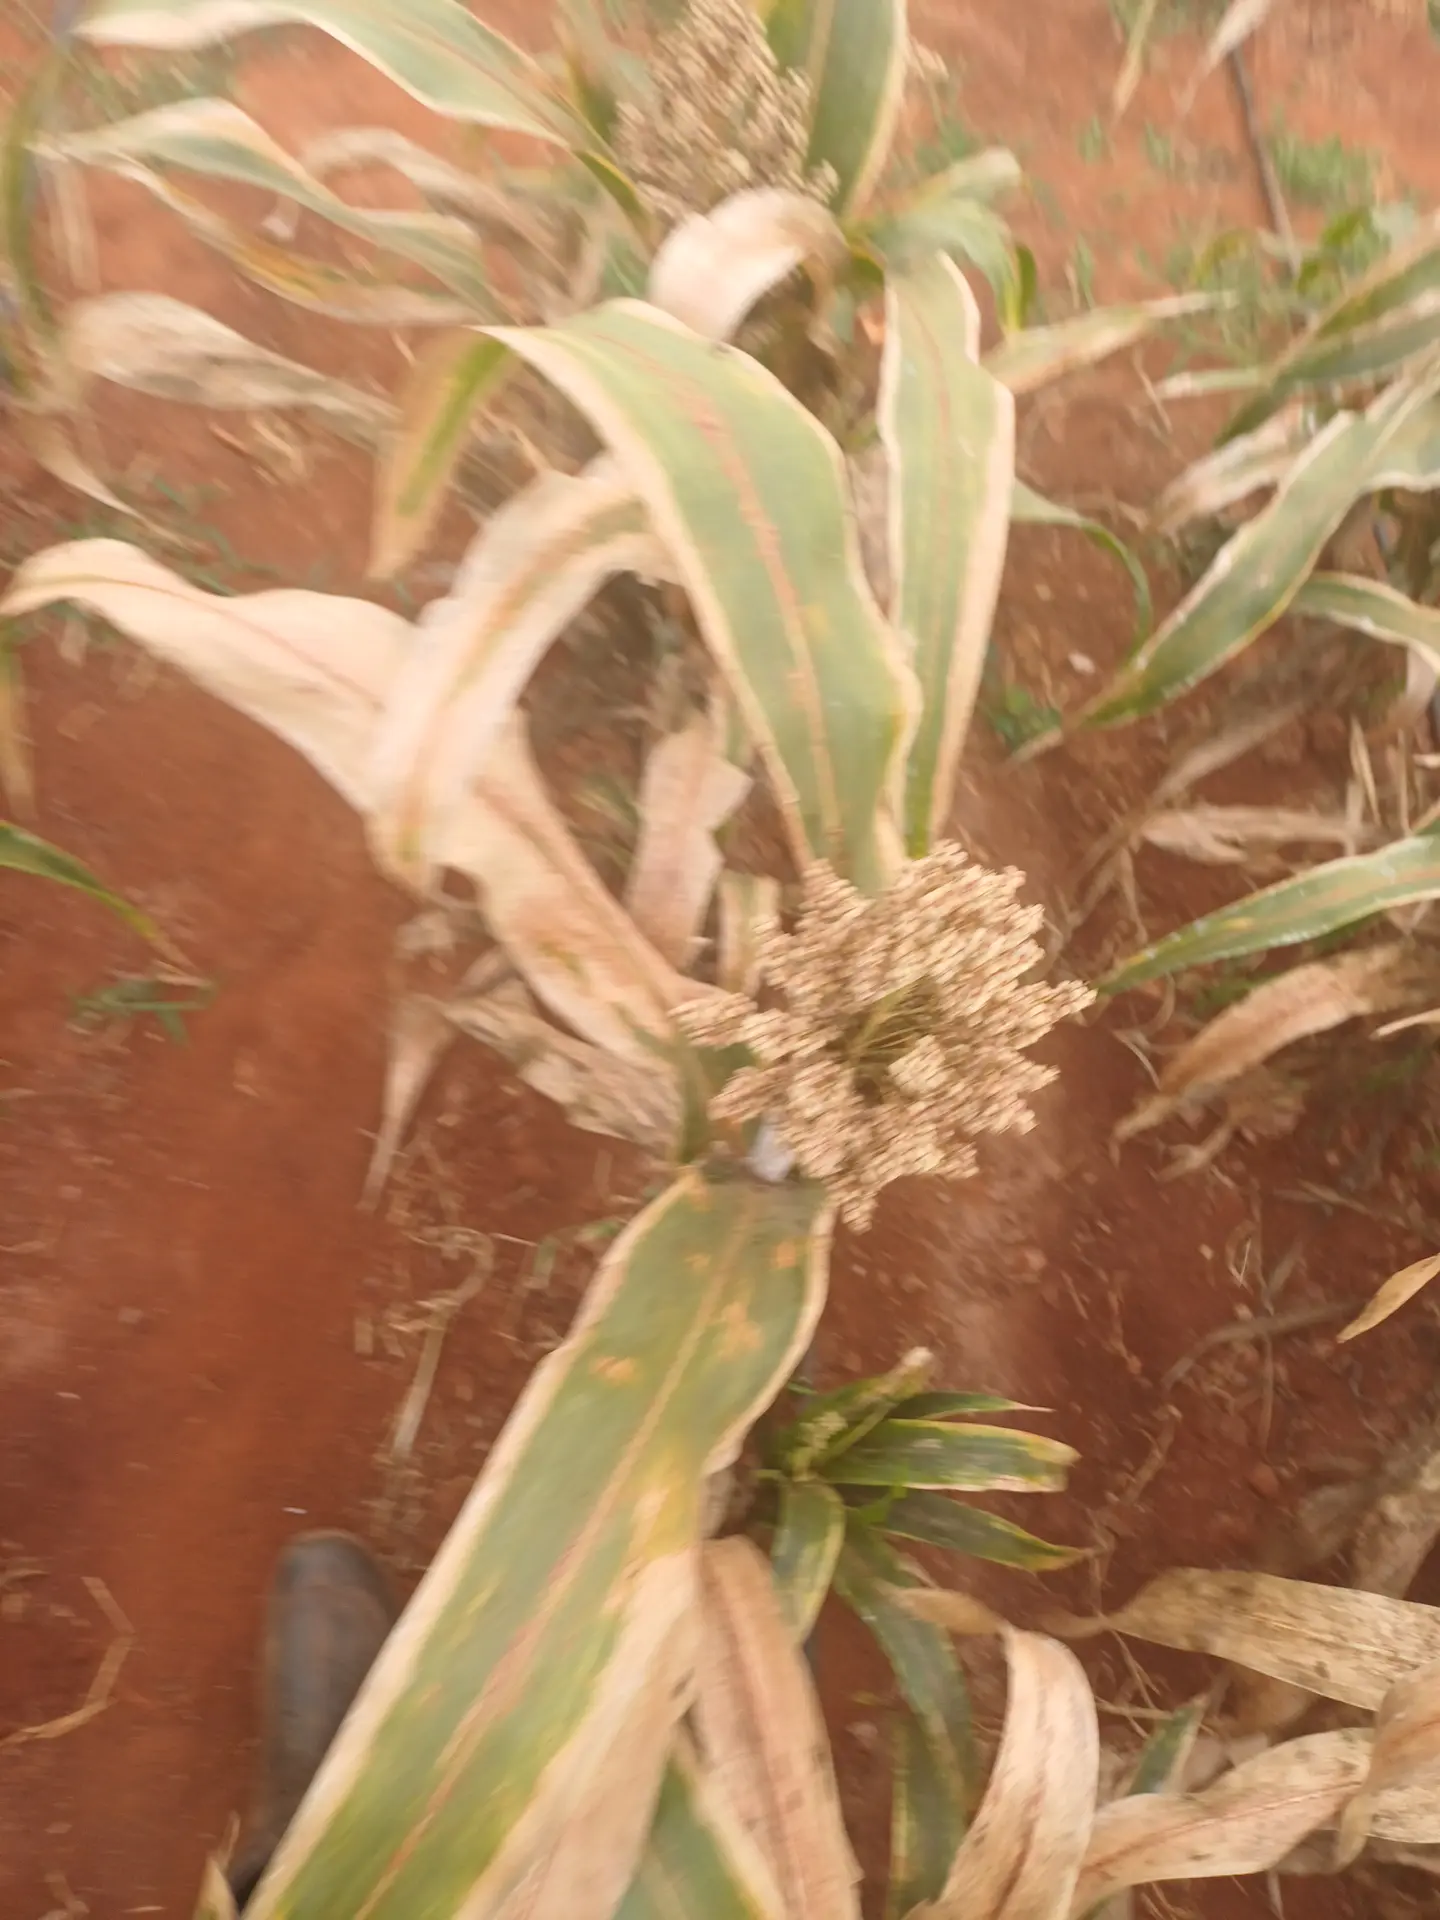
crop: sorghum
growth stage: maturity
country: Kenya
